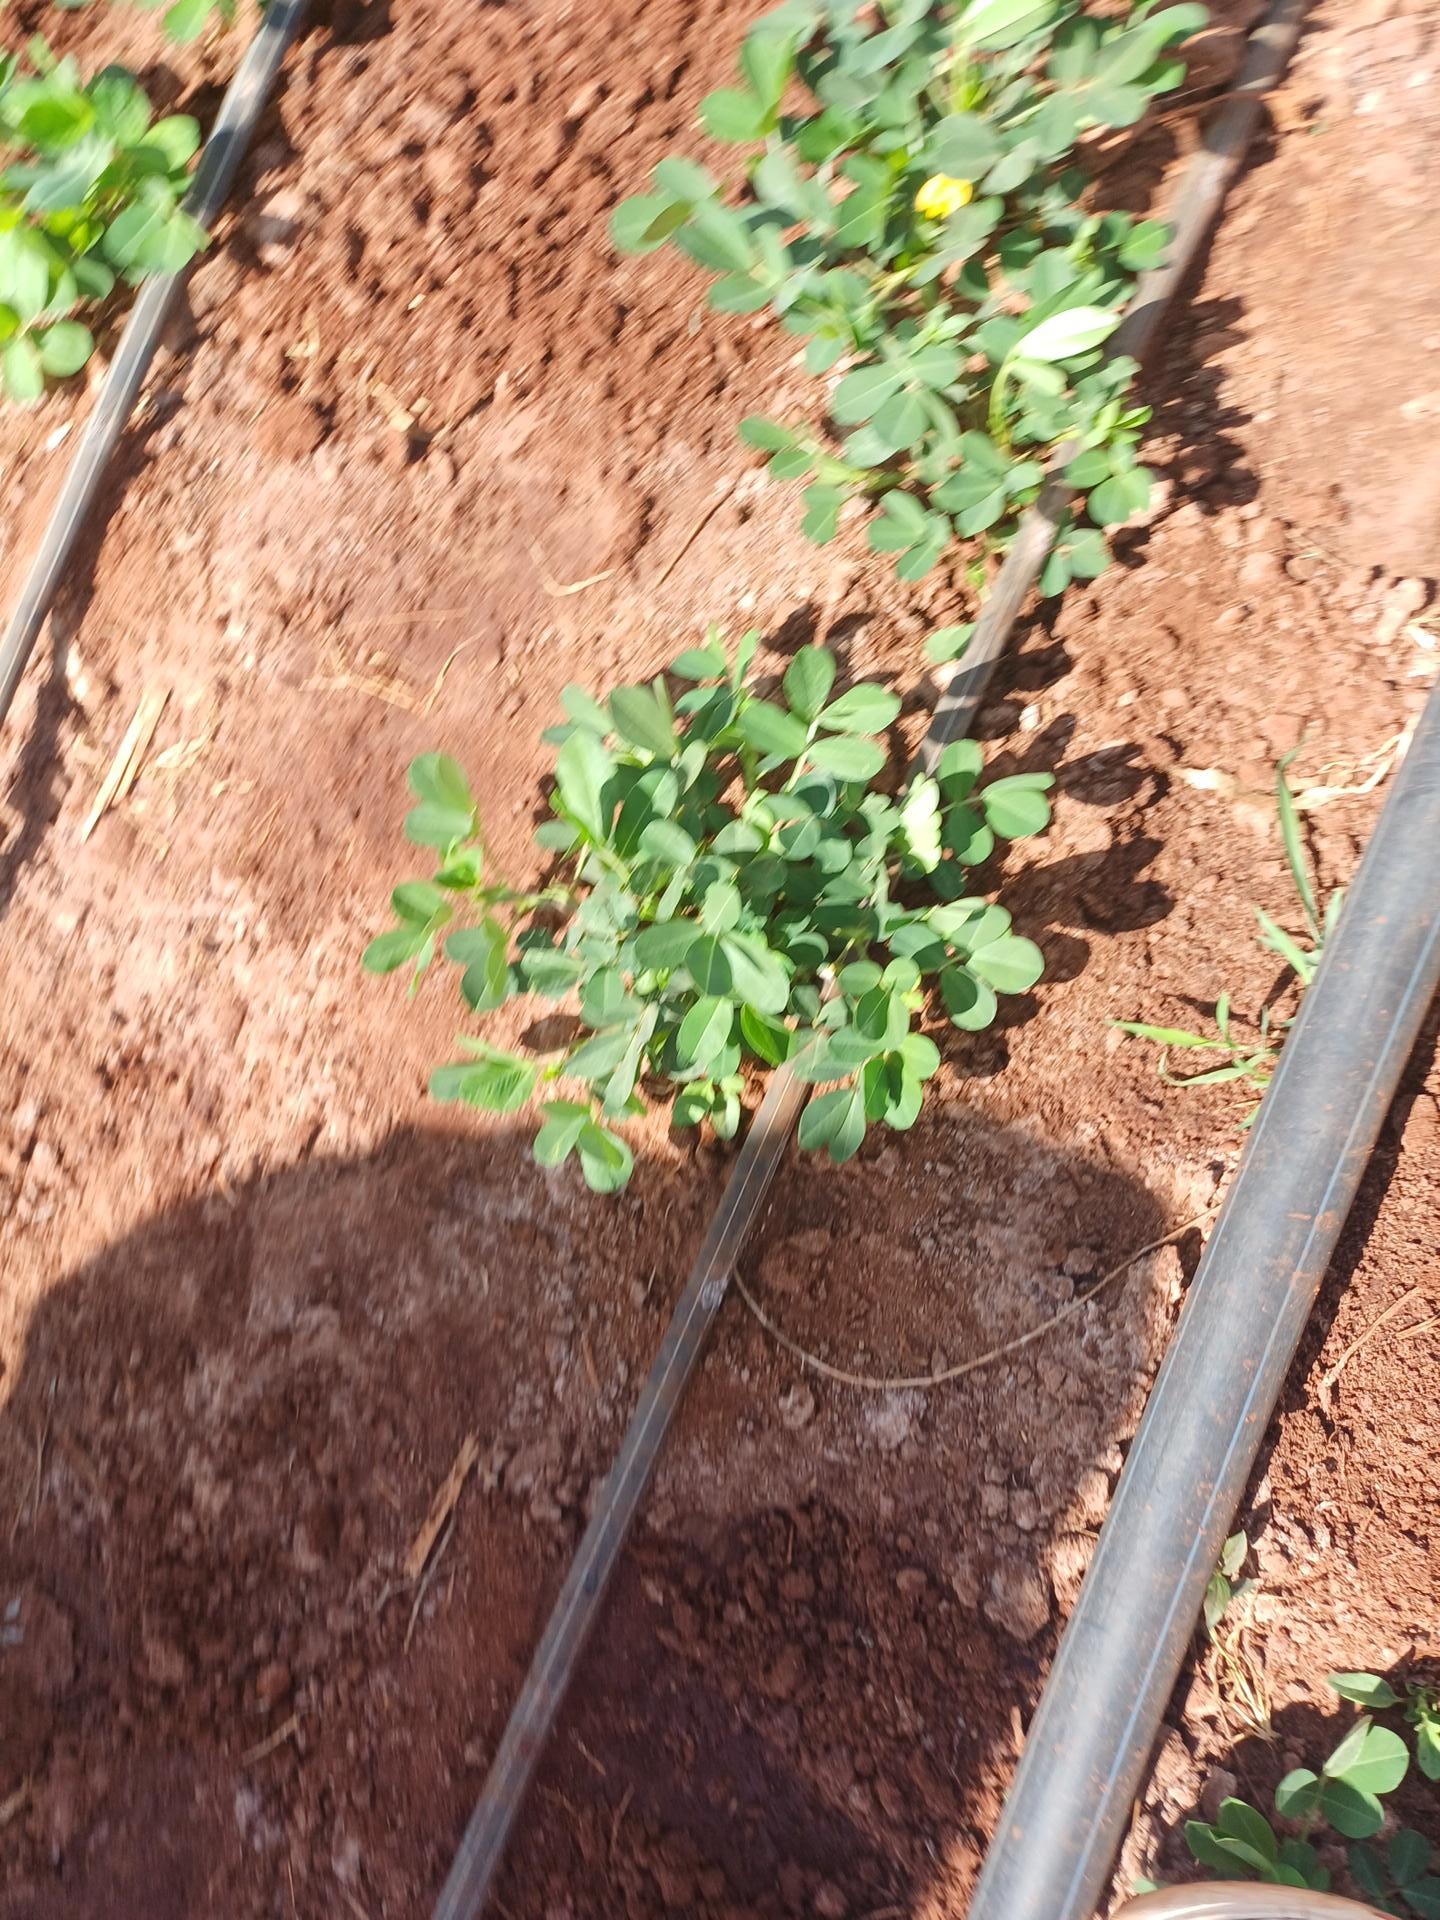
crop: groundnut
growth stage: flowering
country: Kenya
